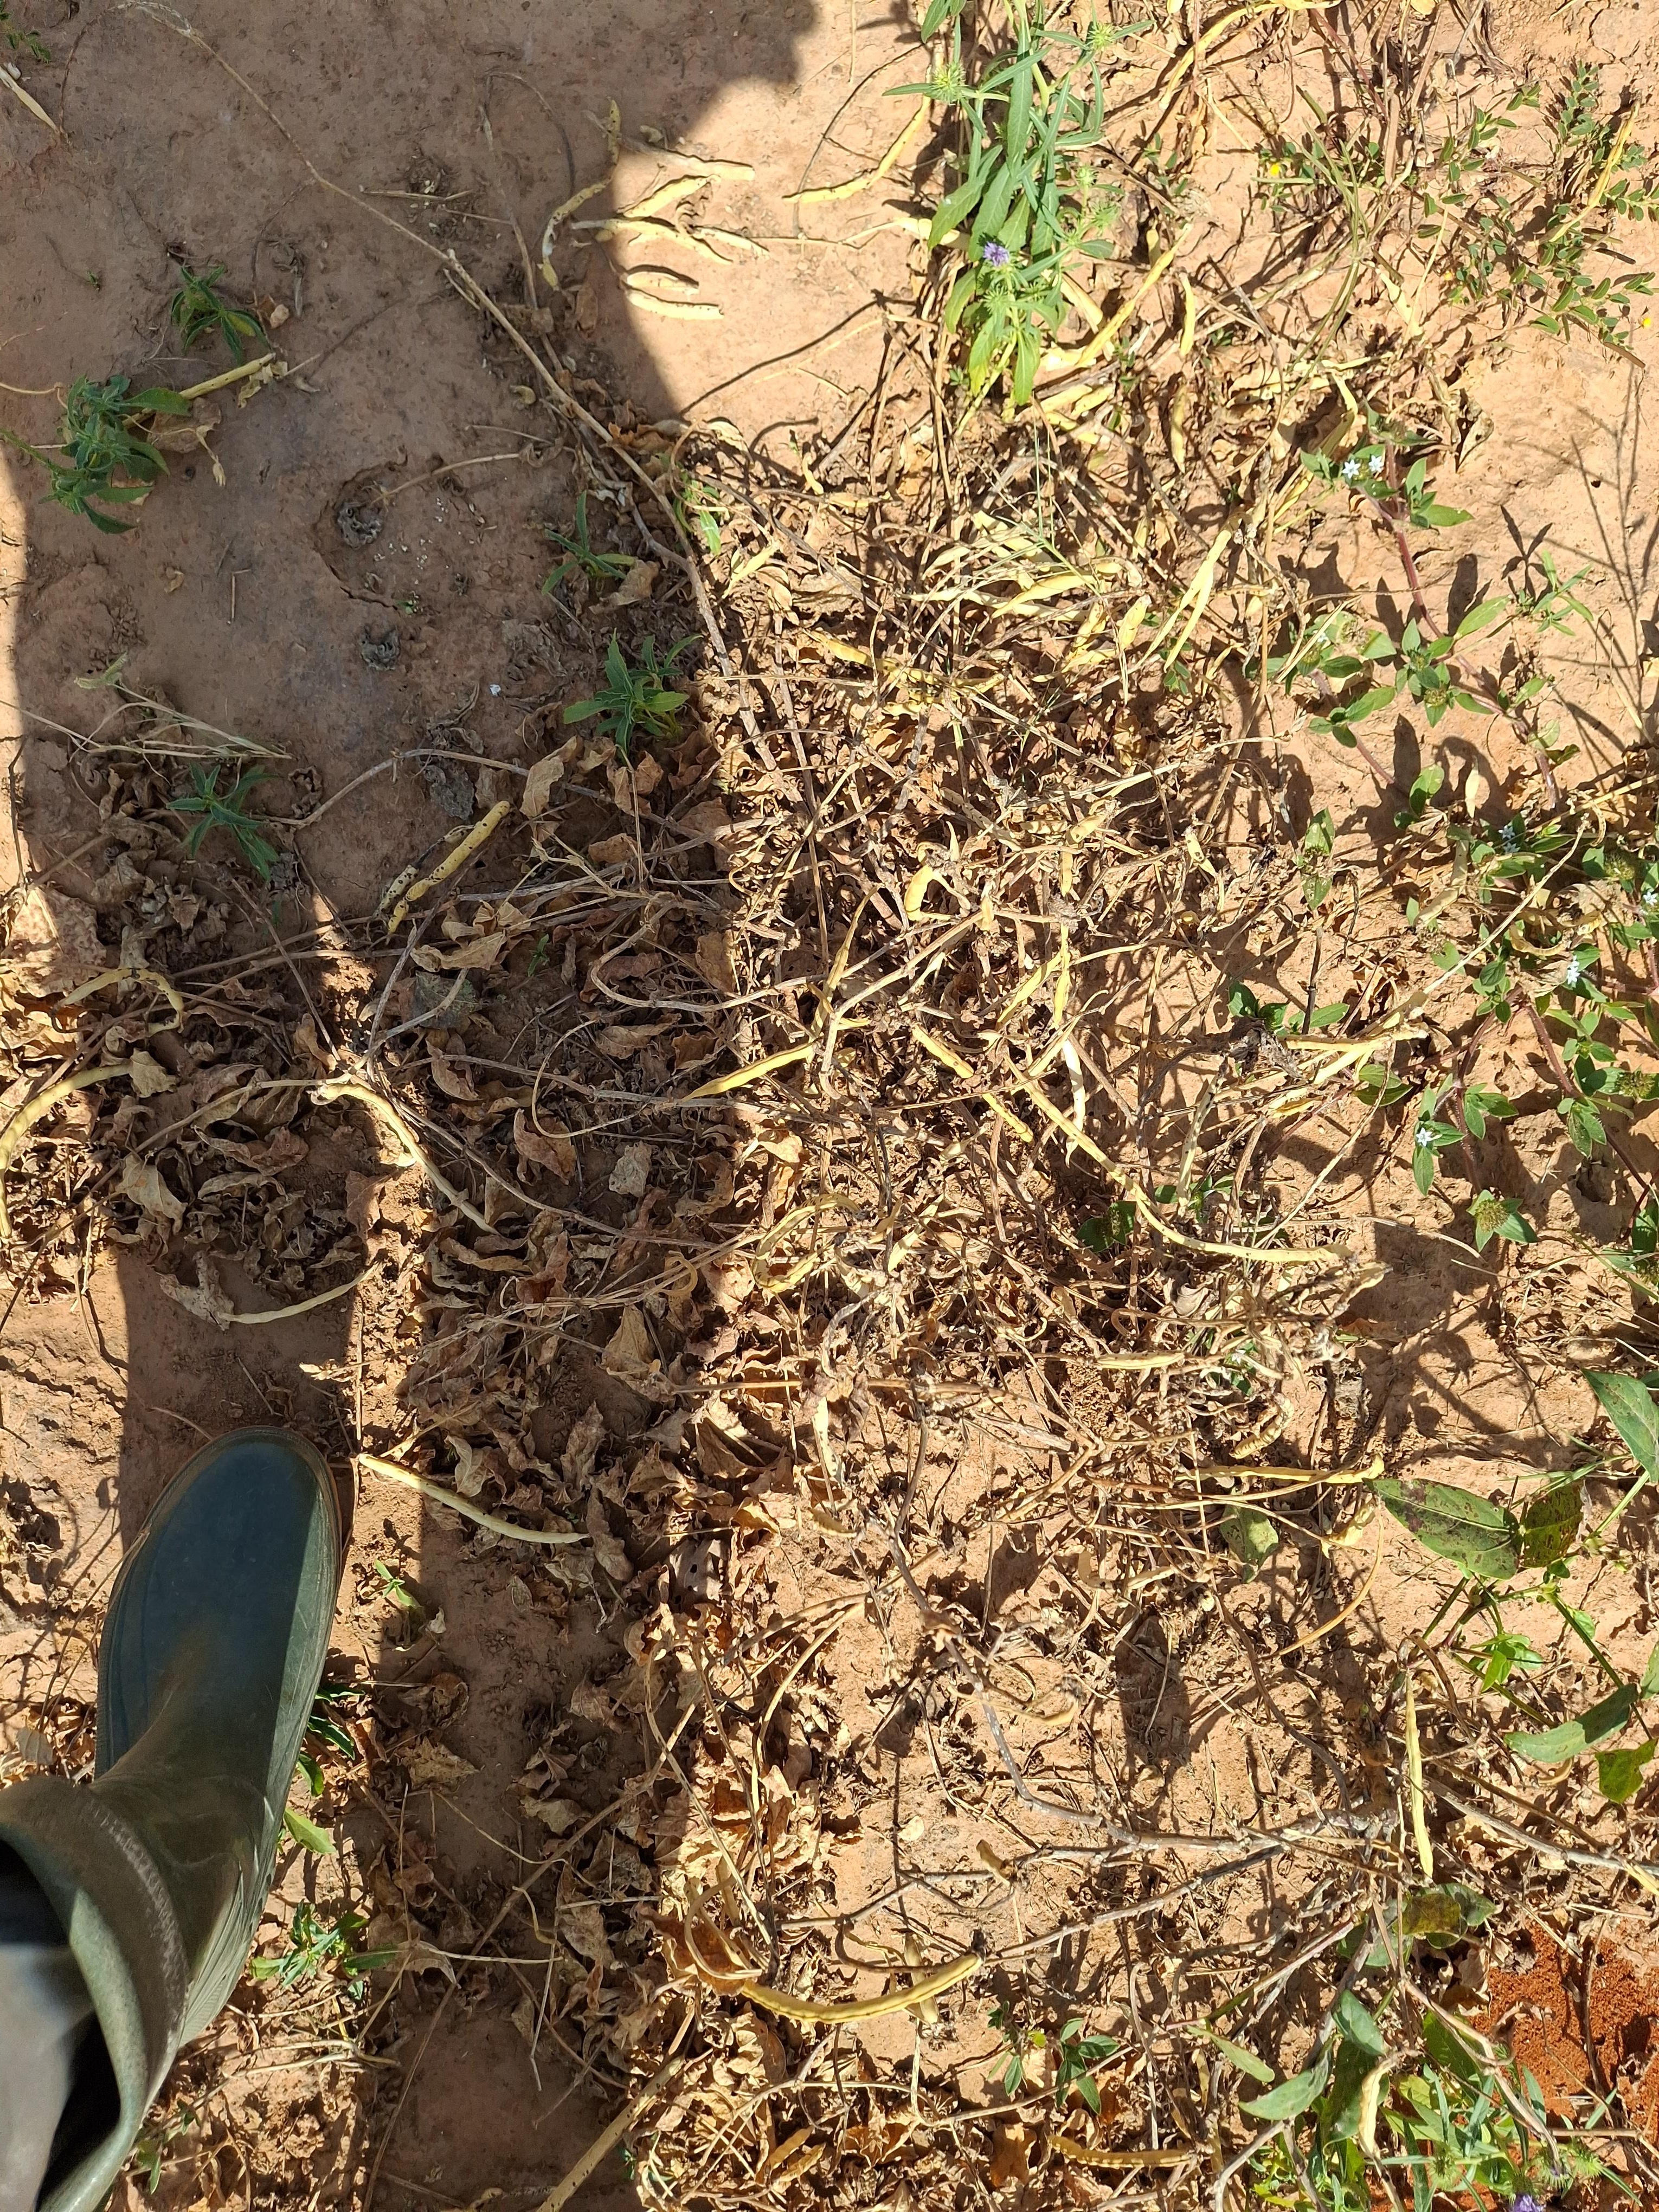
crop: cowpea
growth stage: maturity
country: Nigeria
